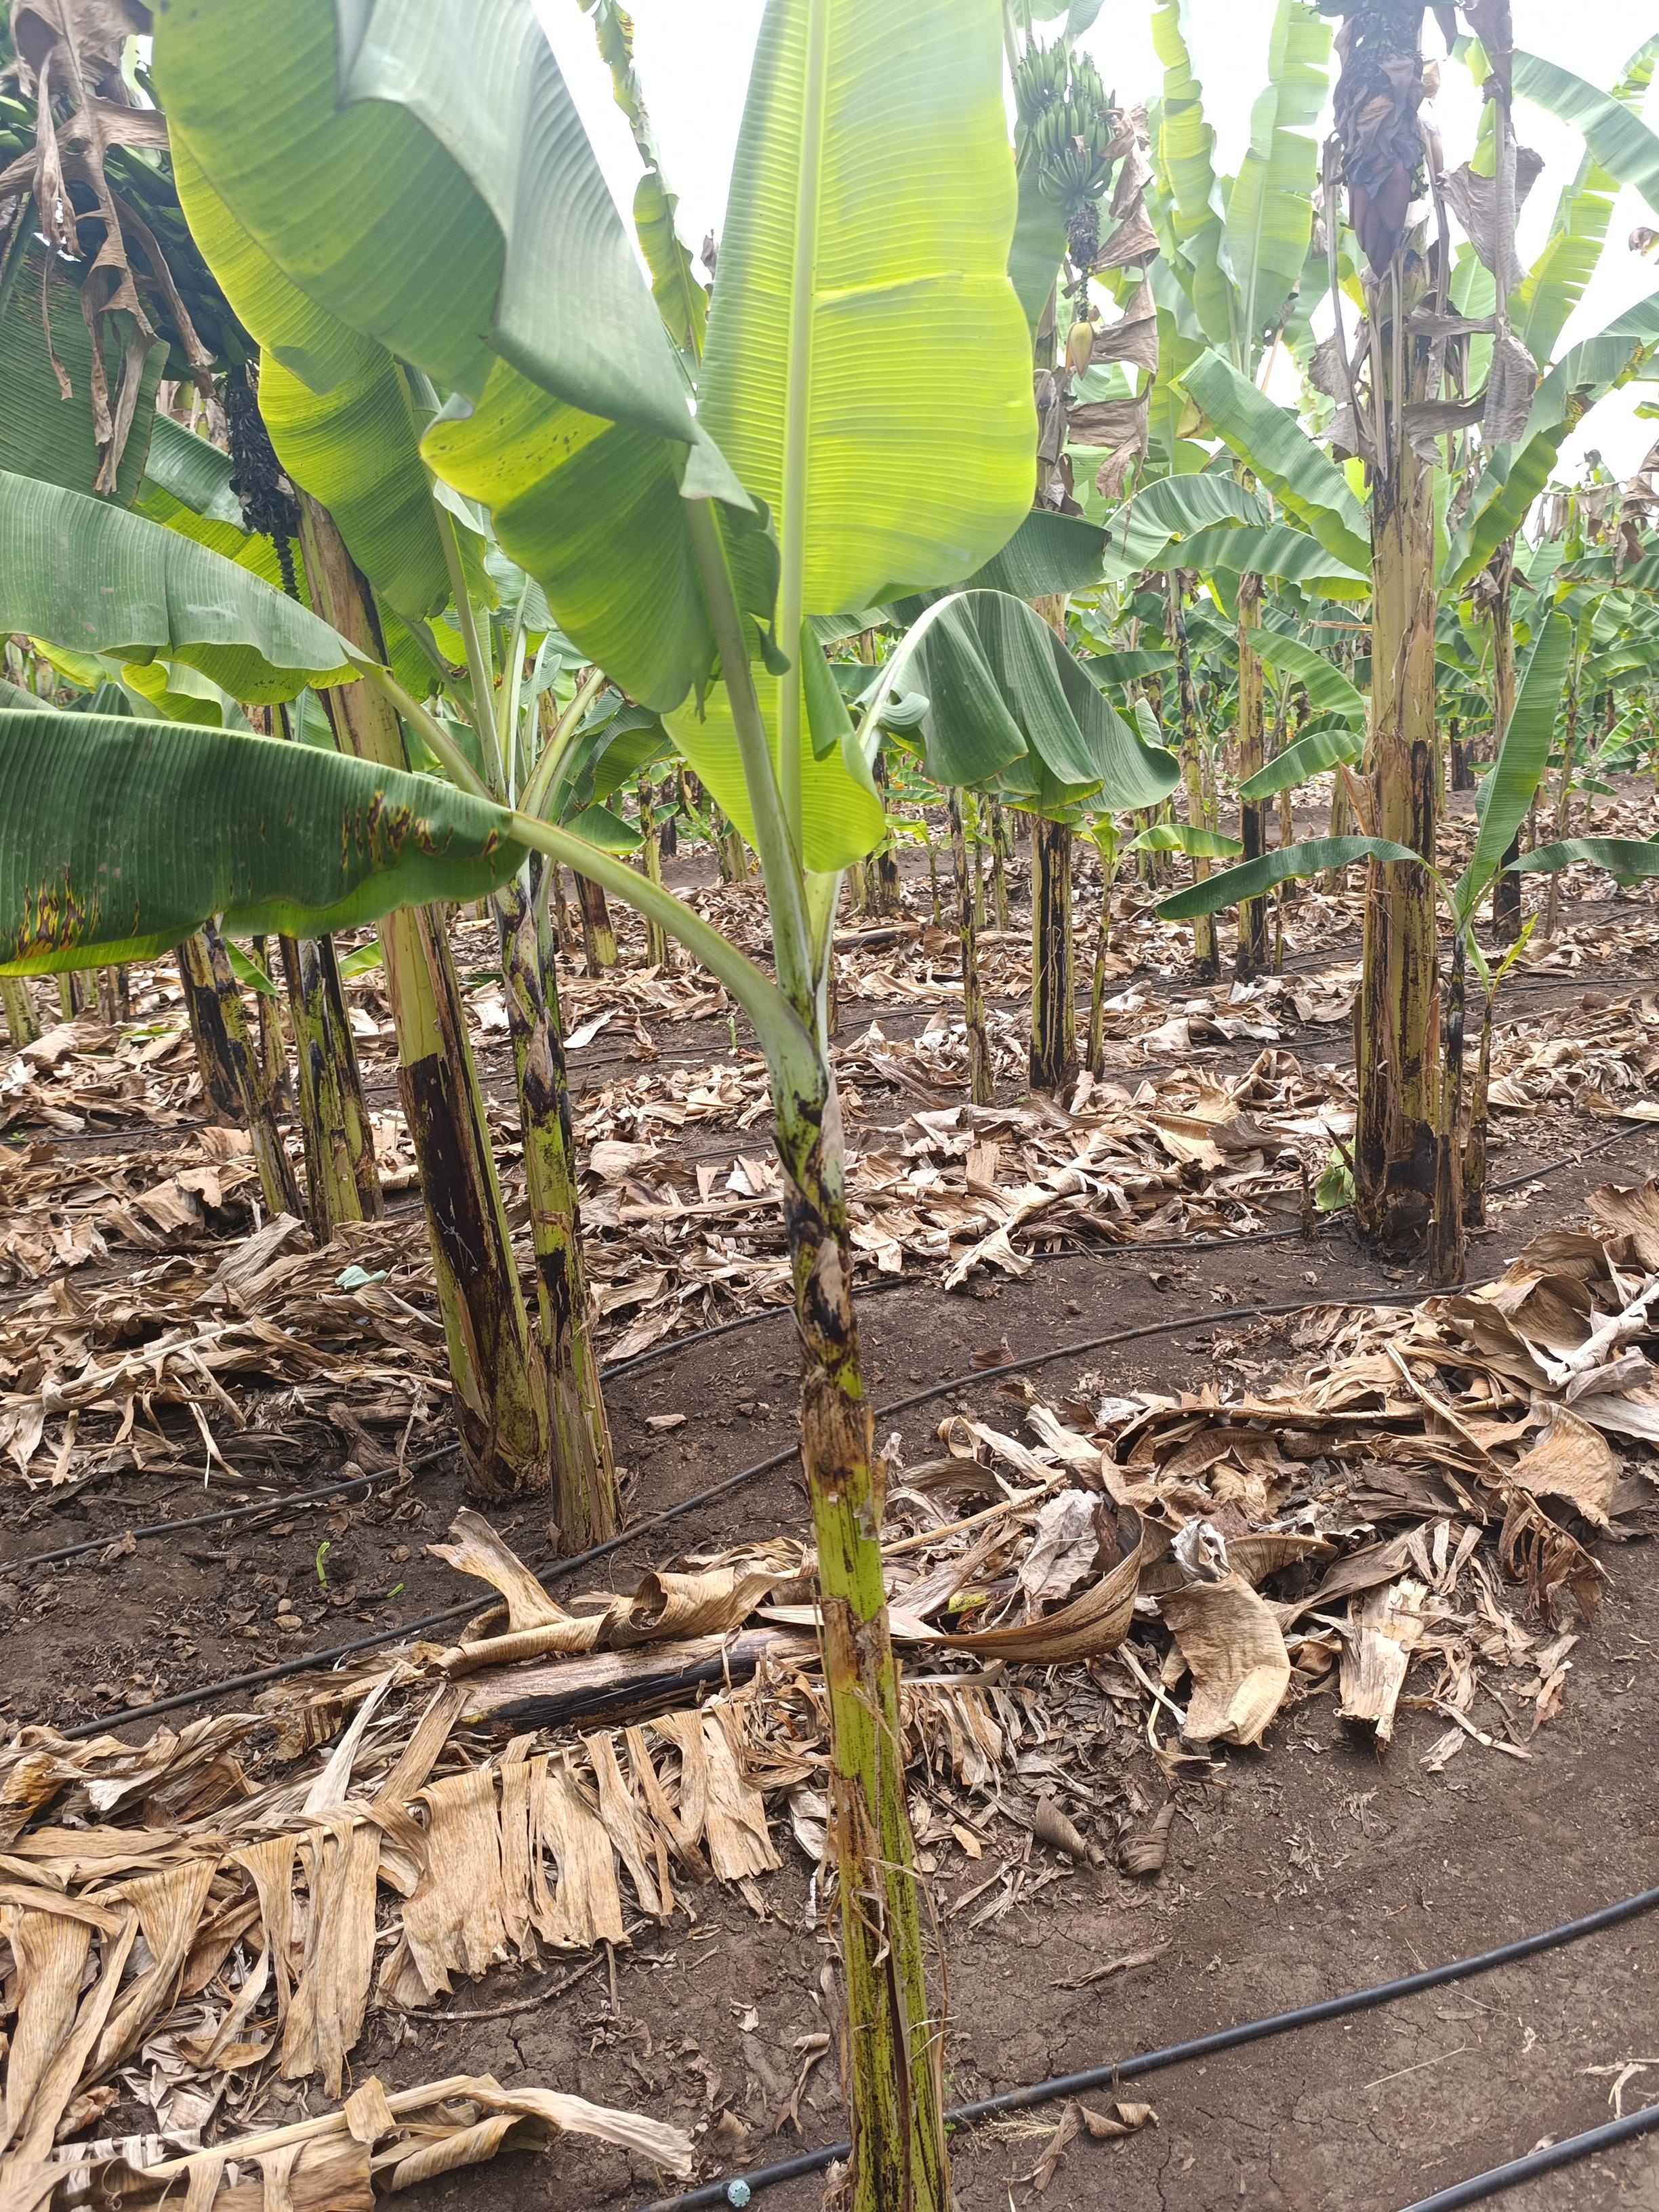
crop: banana
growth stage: vegetative
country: Tanzania
